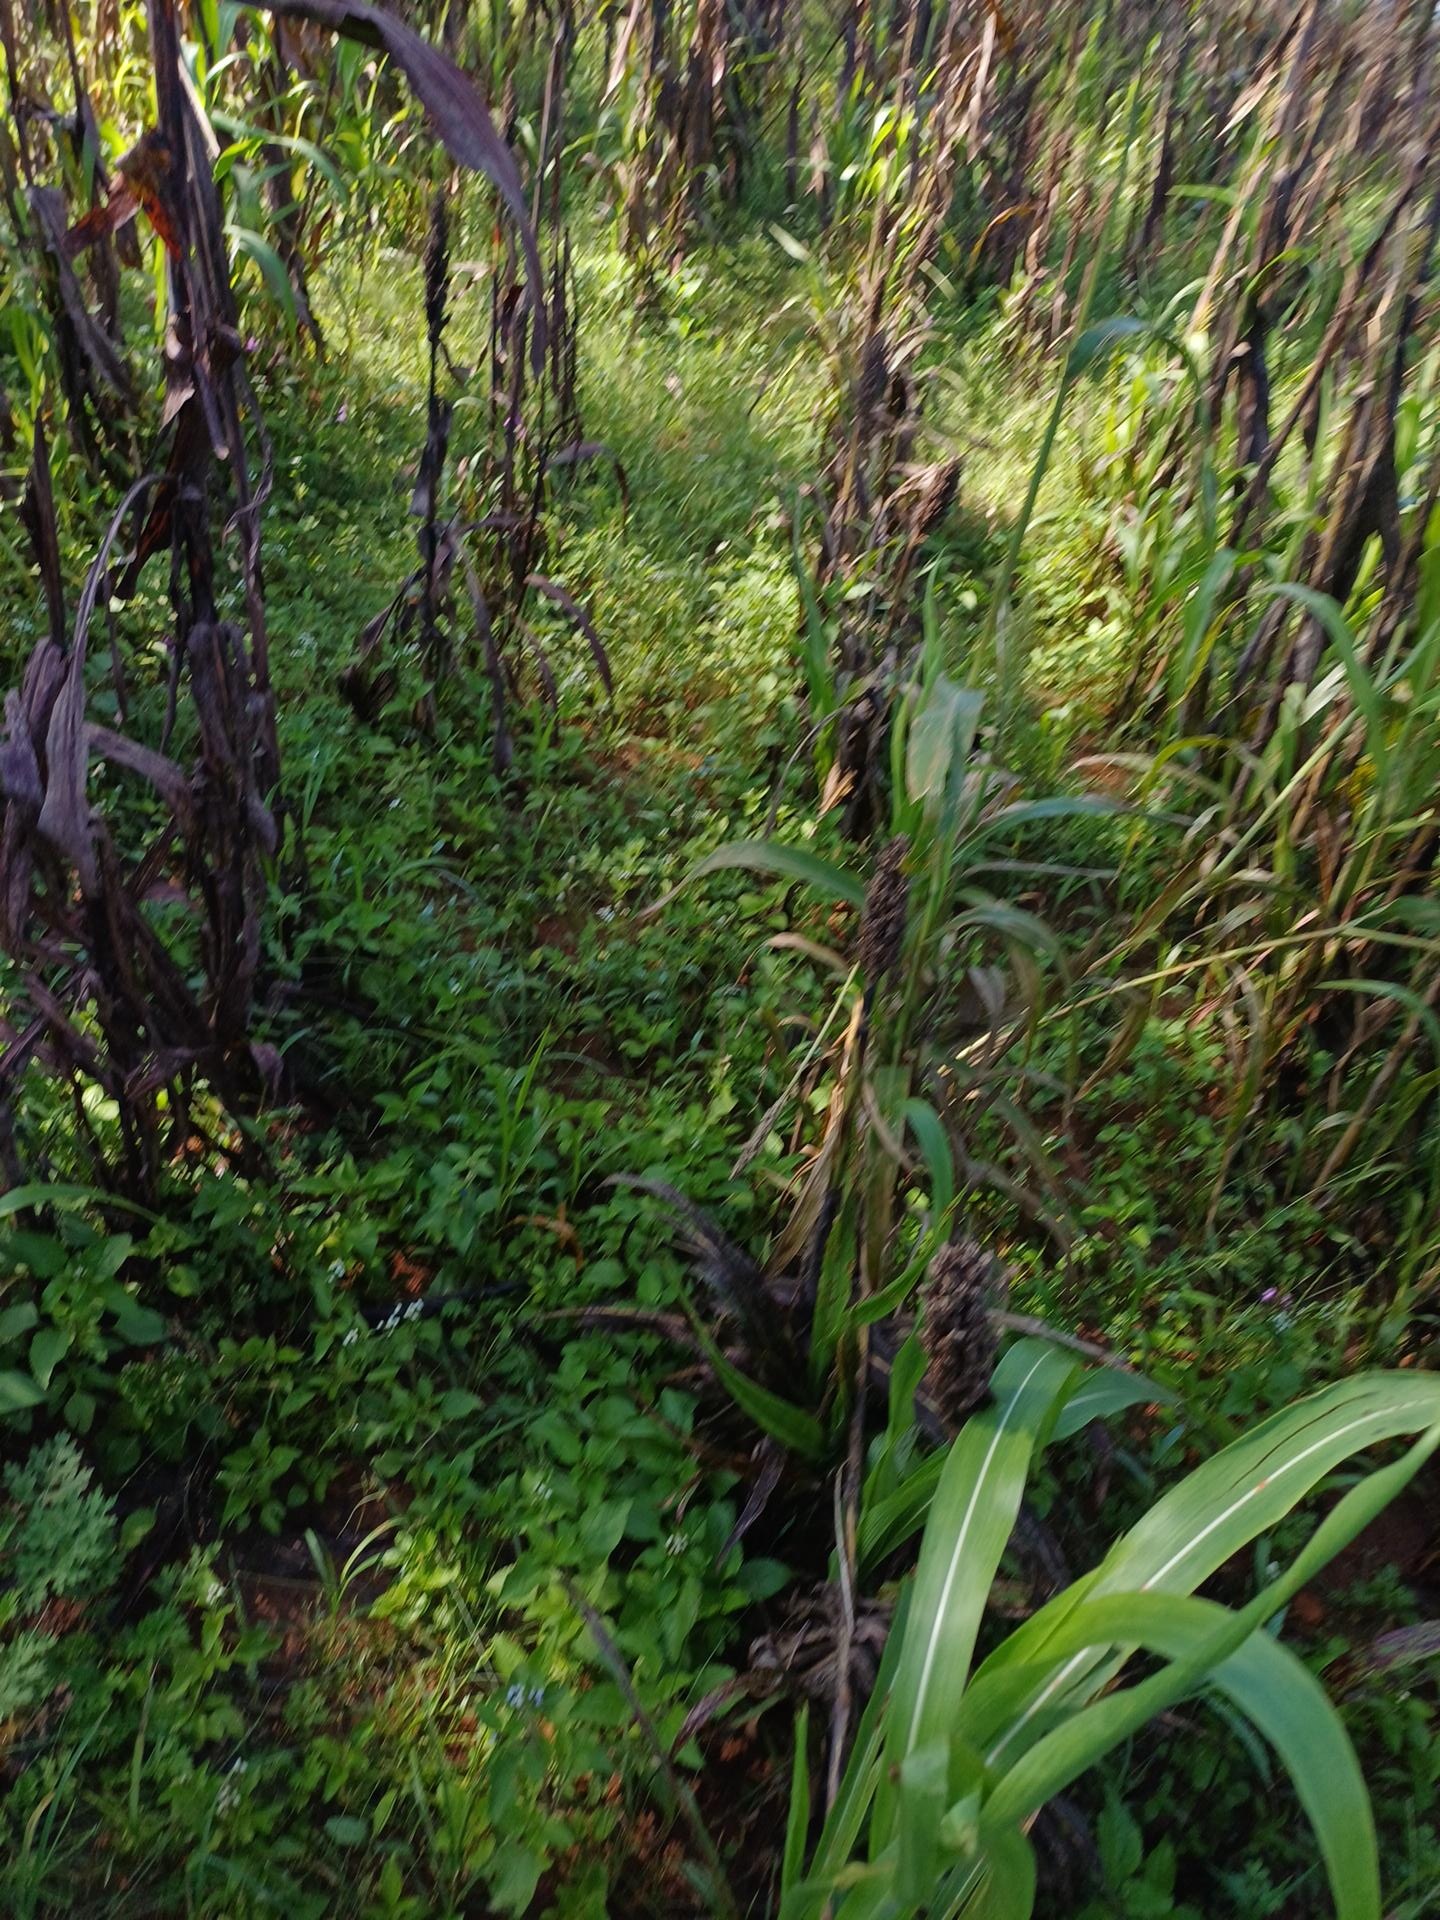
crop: sorghum
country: Kenya
